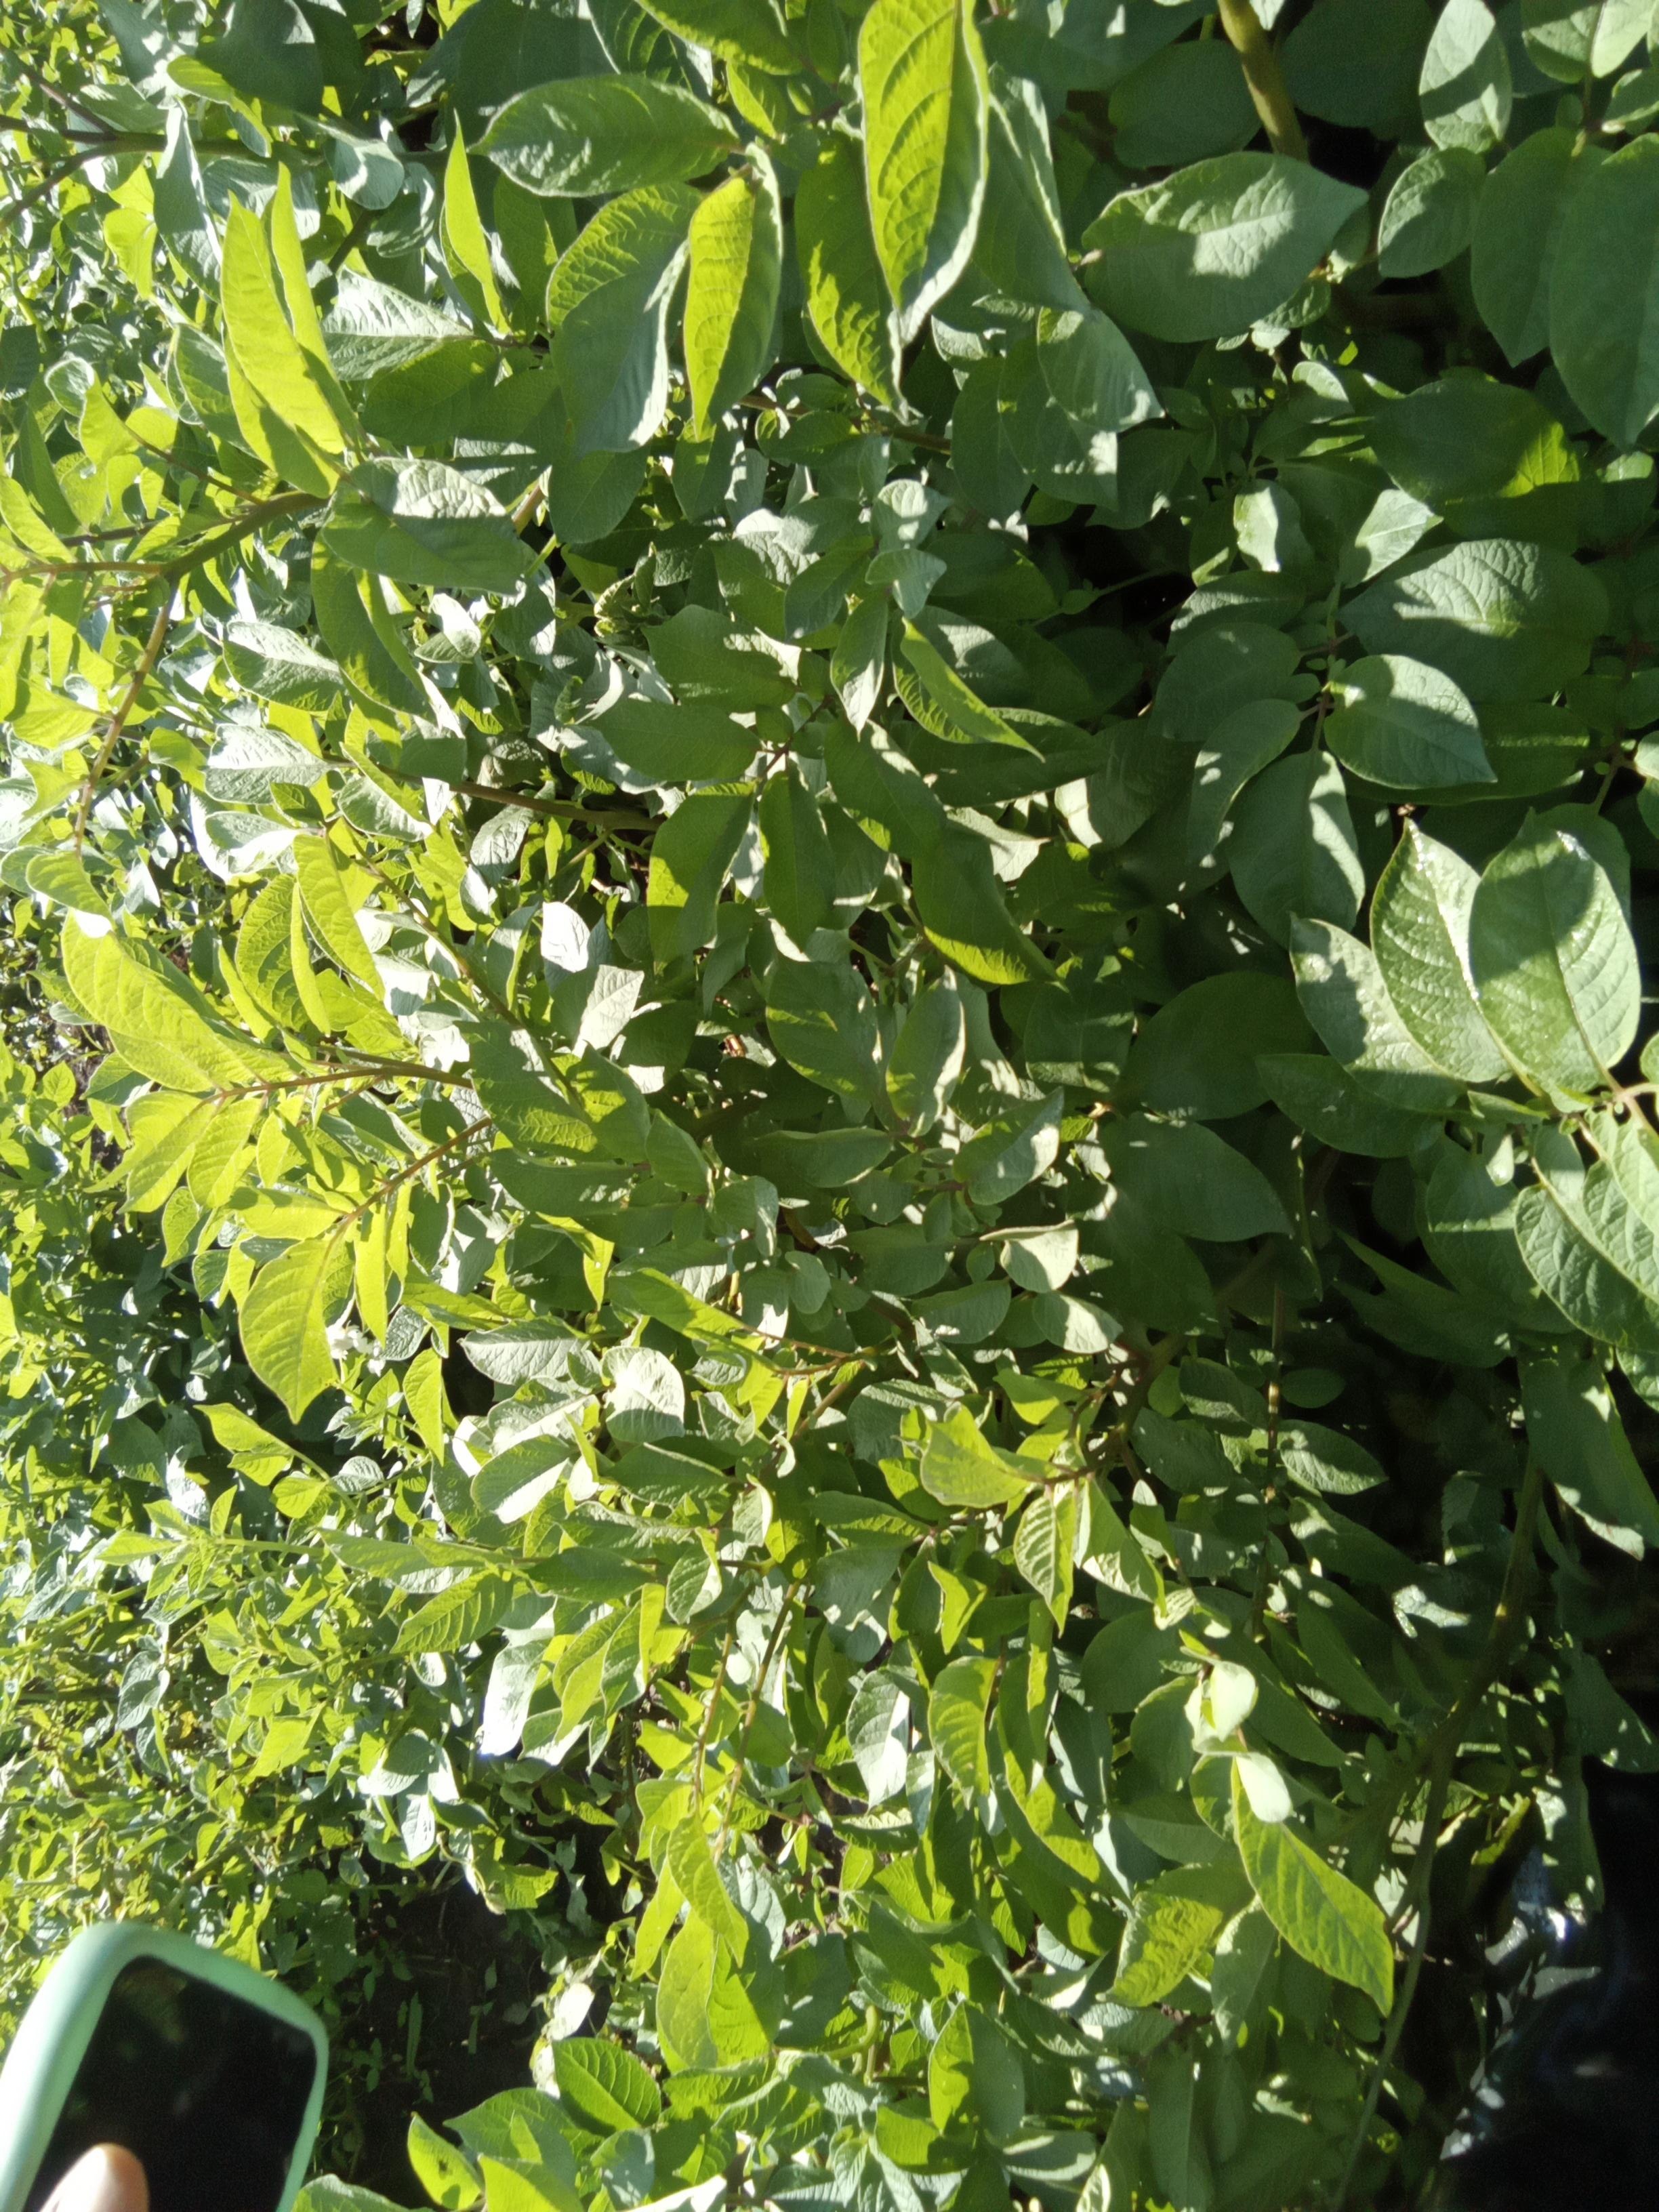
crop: potato
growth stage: vegetative
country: Kenya
